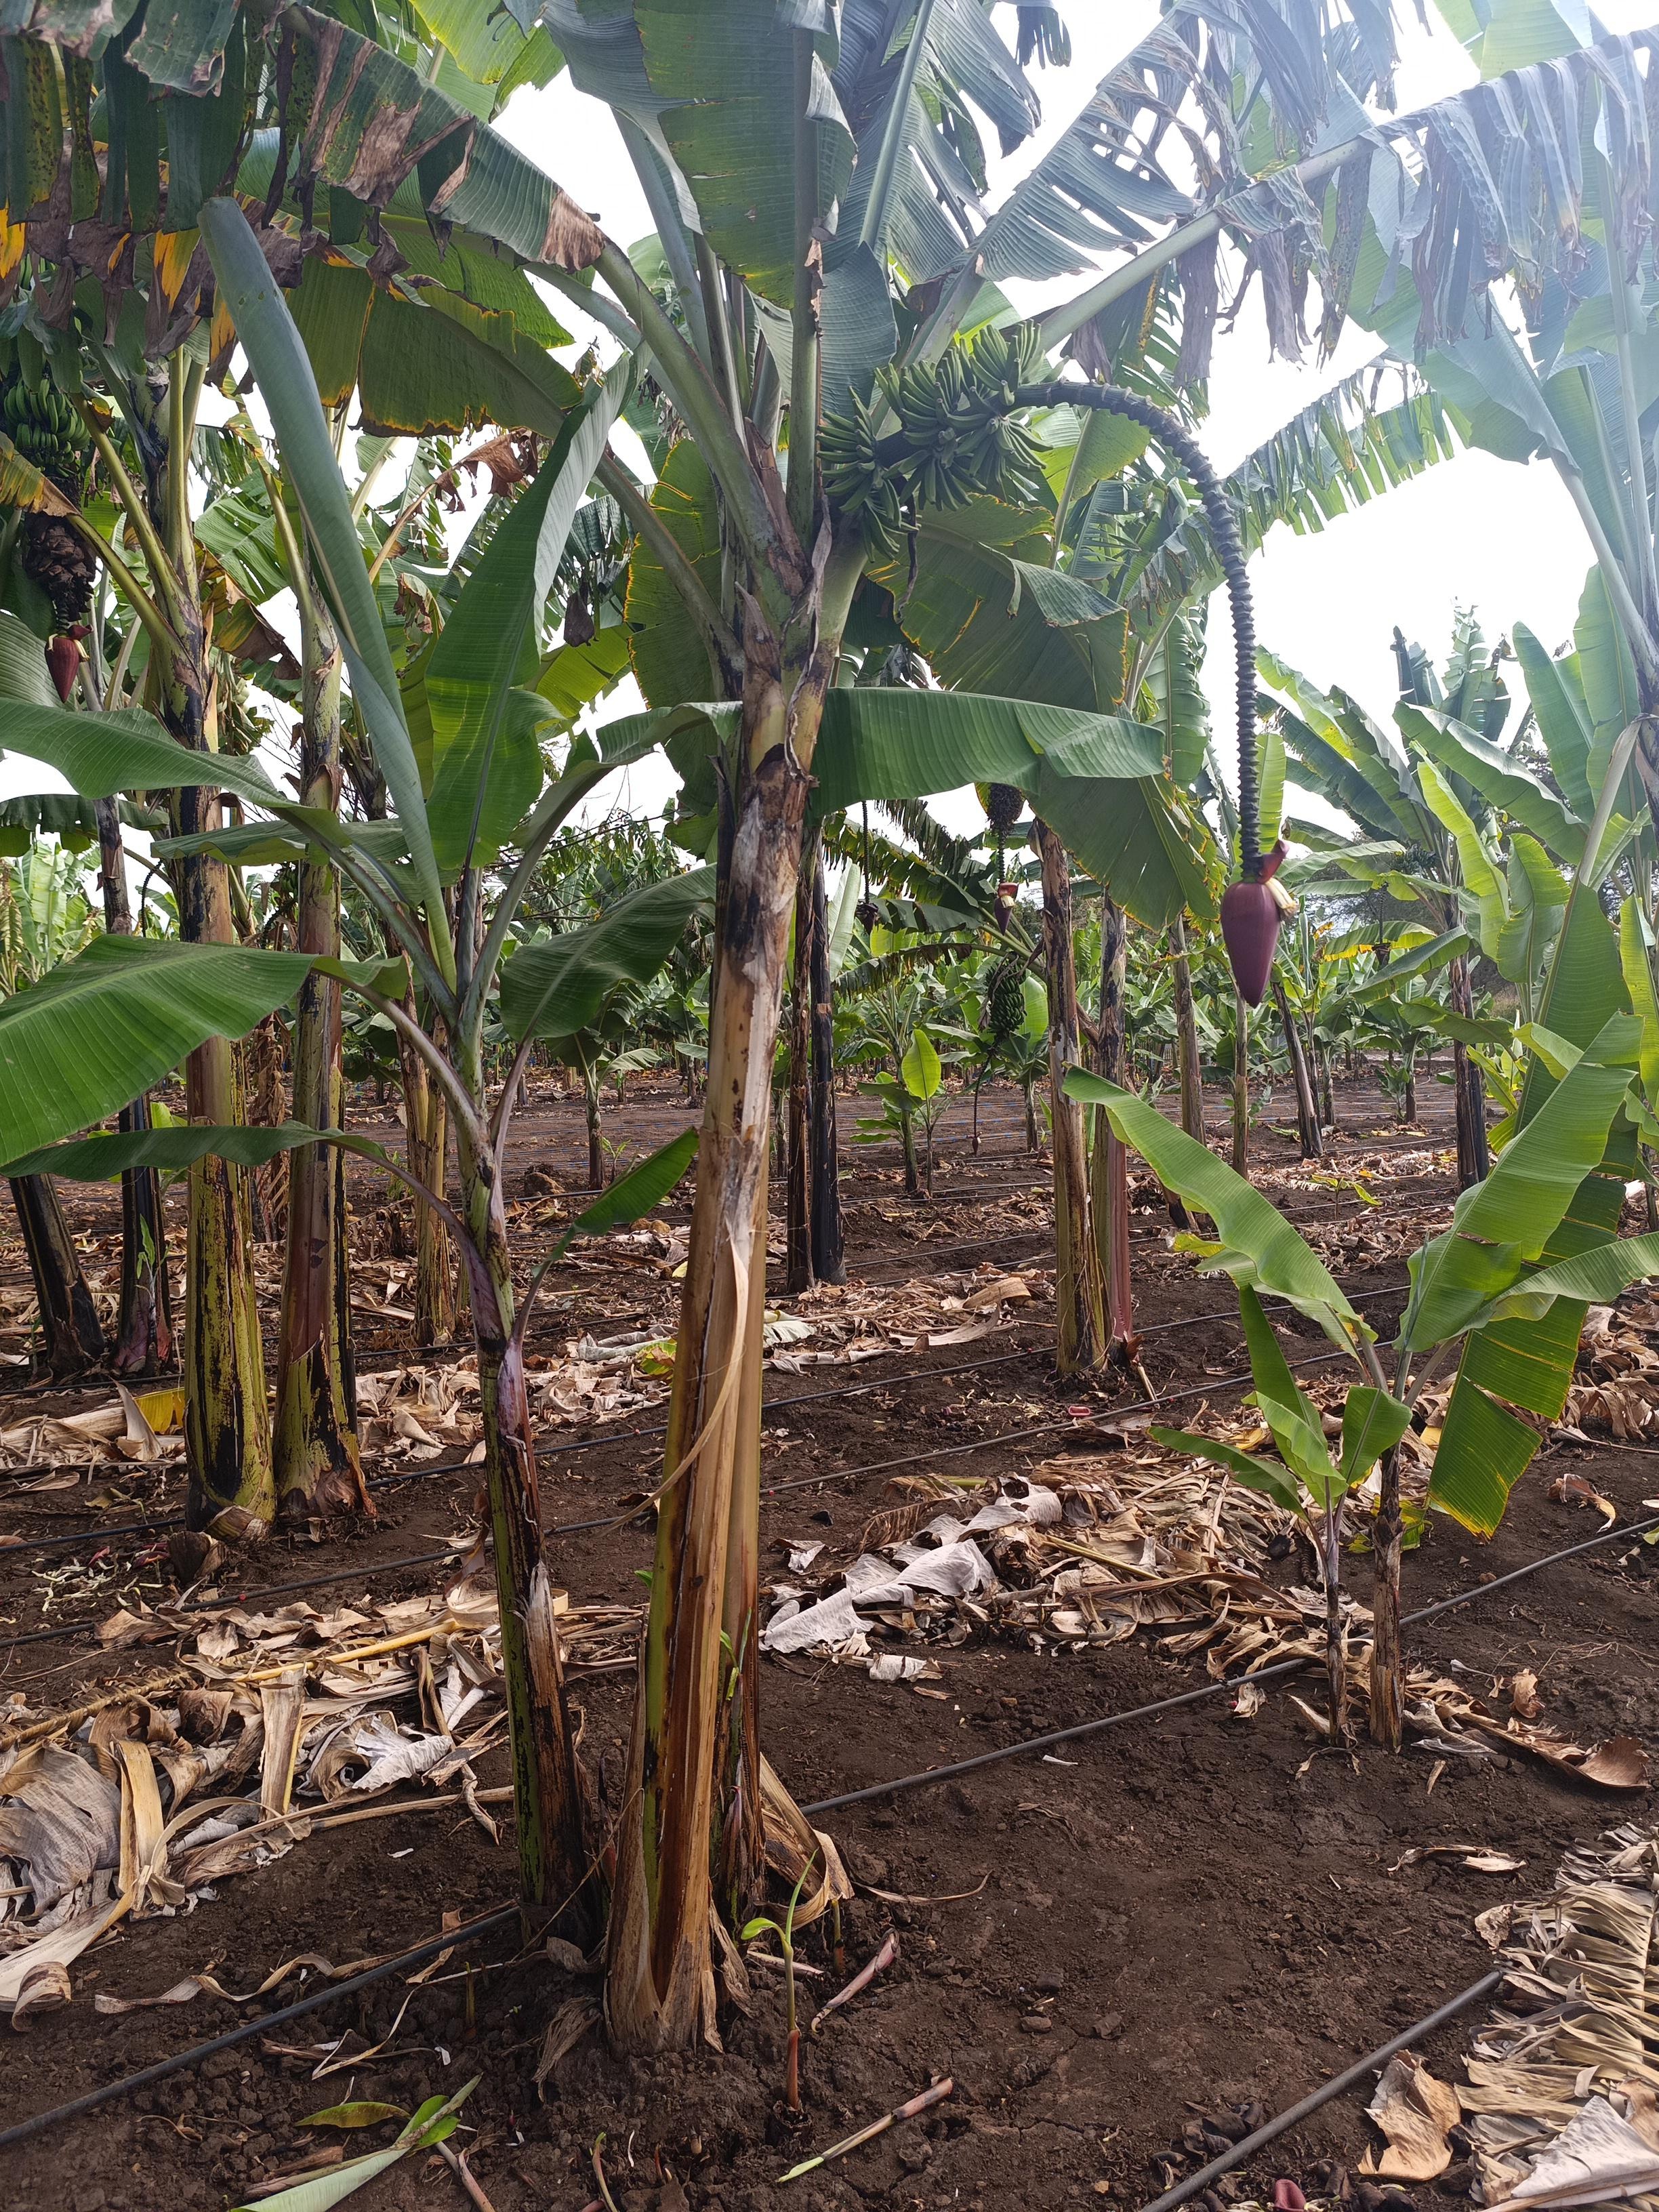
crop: banana
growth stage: development fruit
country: Tanzania
